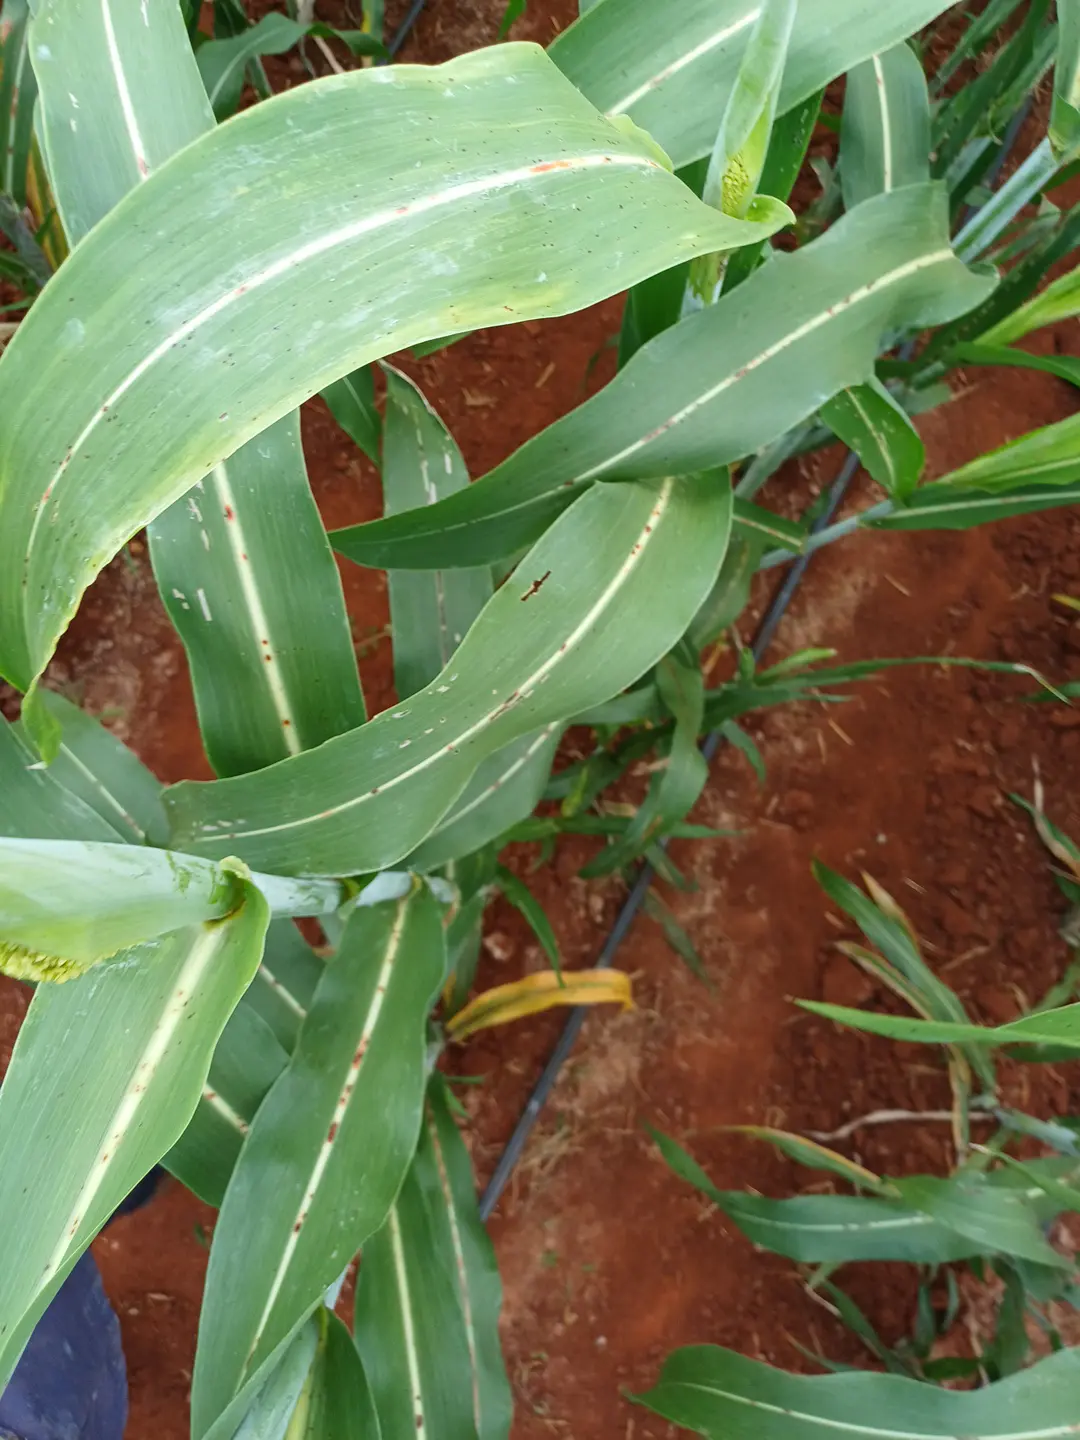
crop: sorghum
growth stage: heading tuber
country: Kenya
